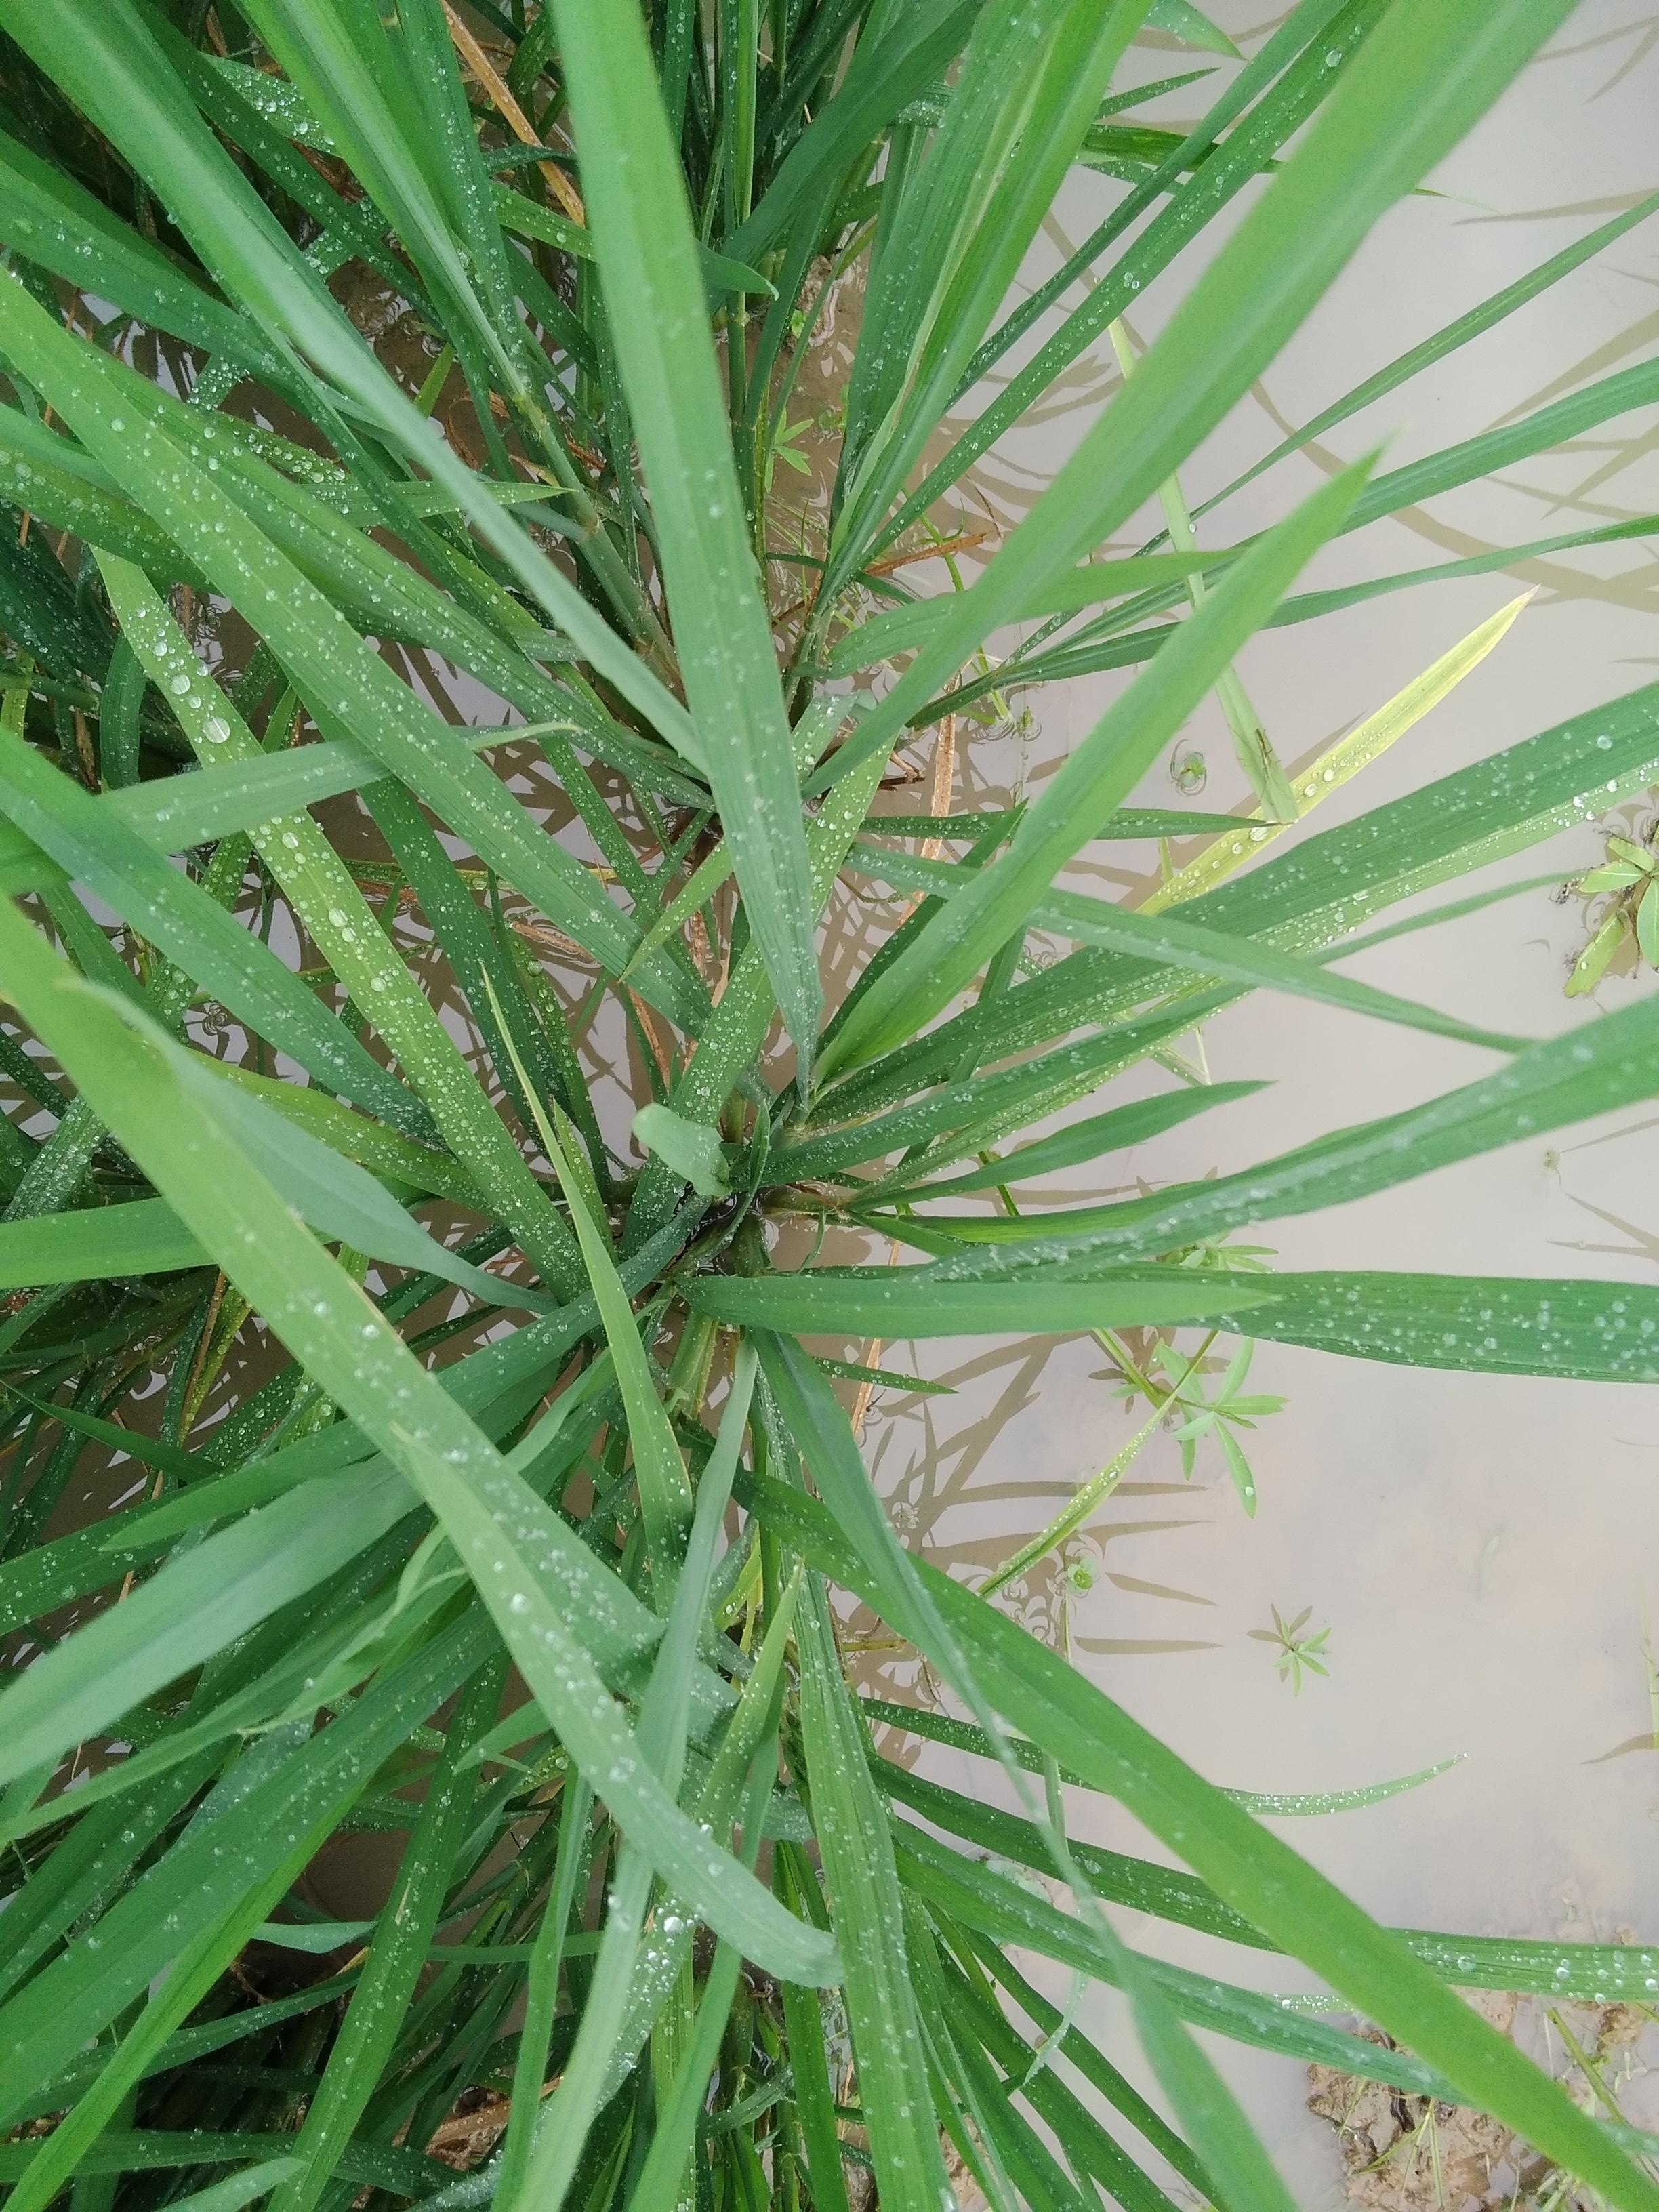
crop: rice
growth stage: vegetative
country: Nigeria
